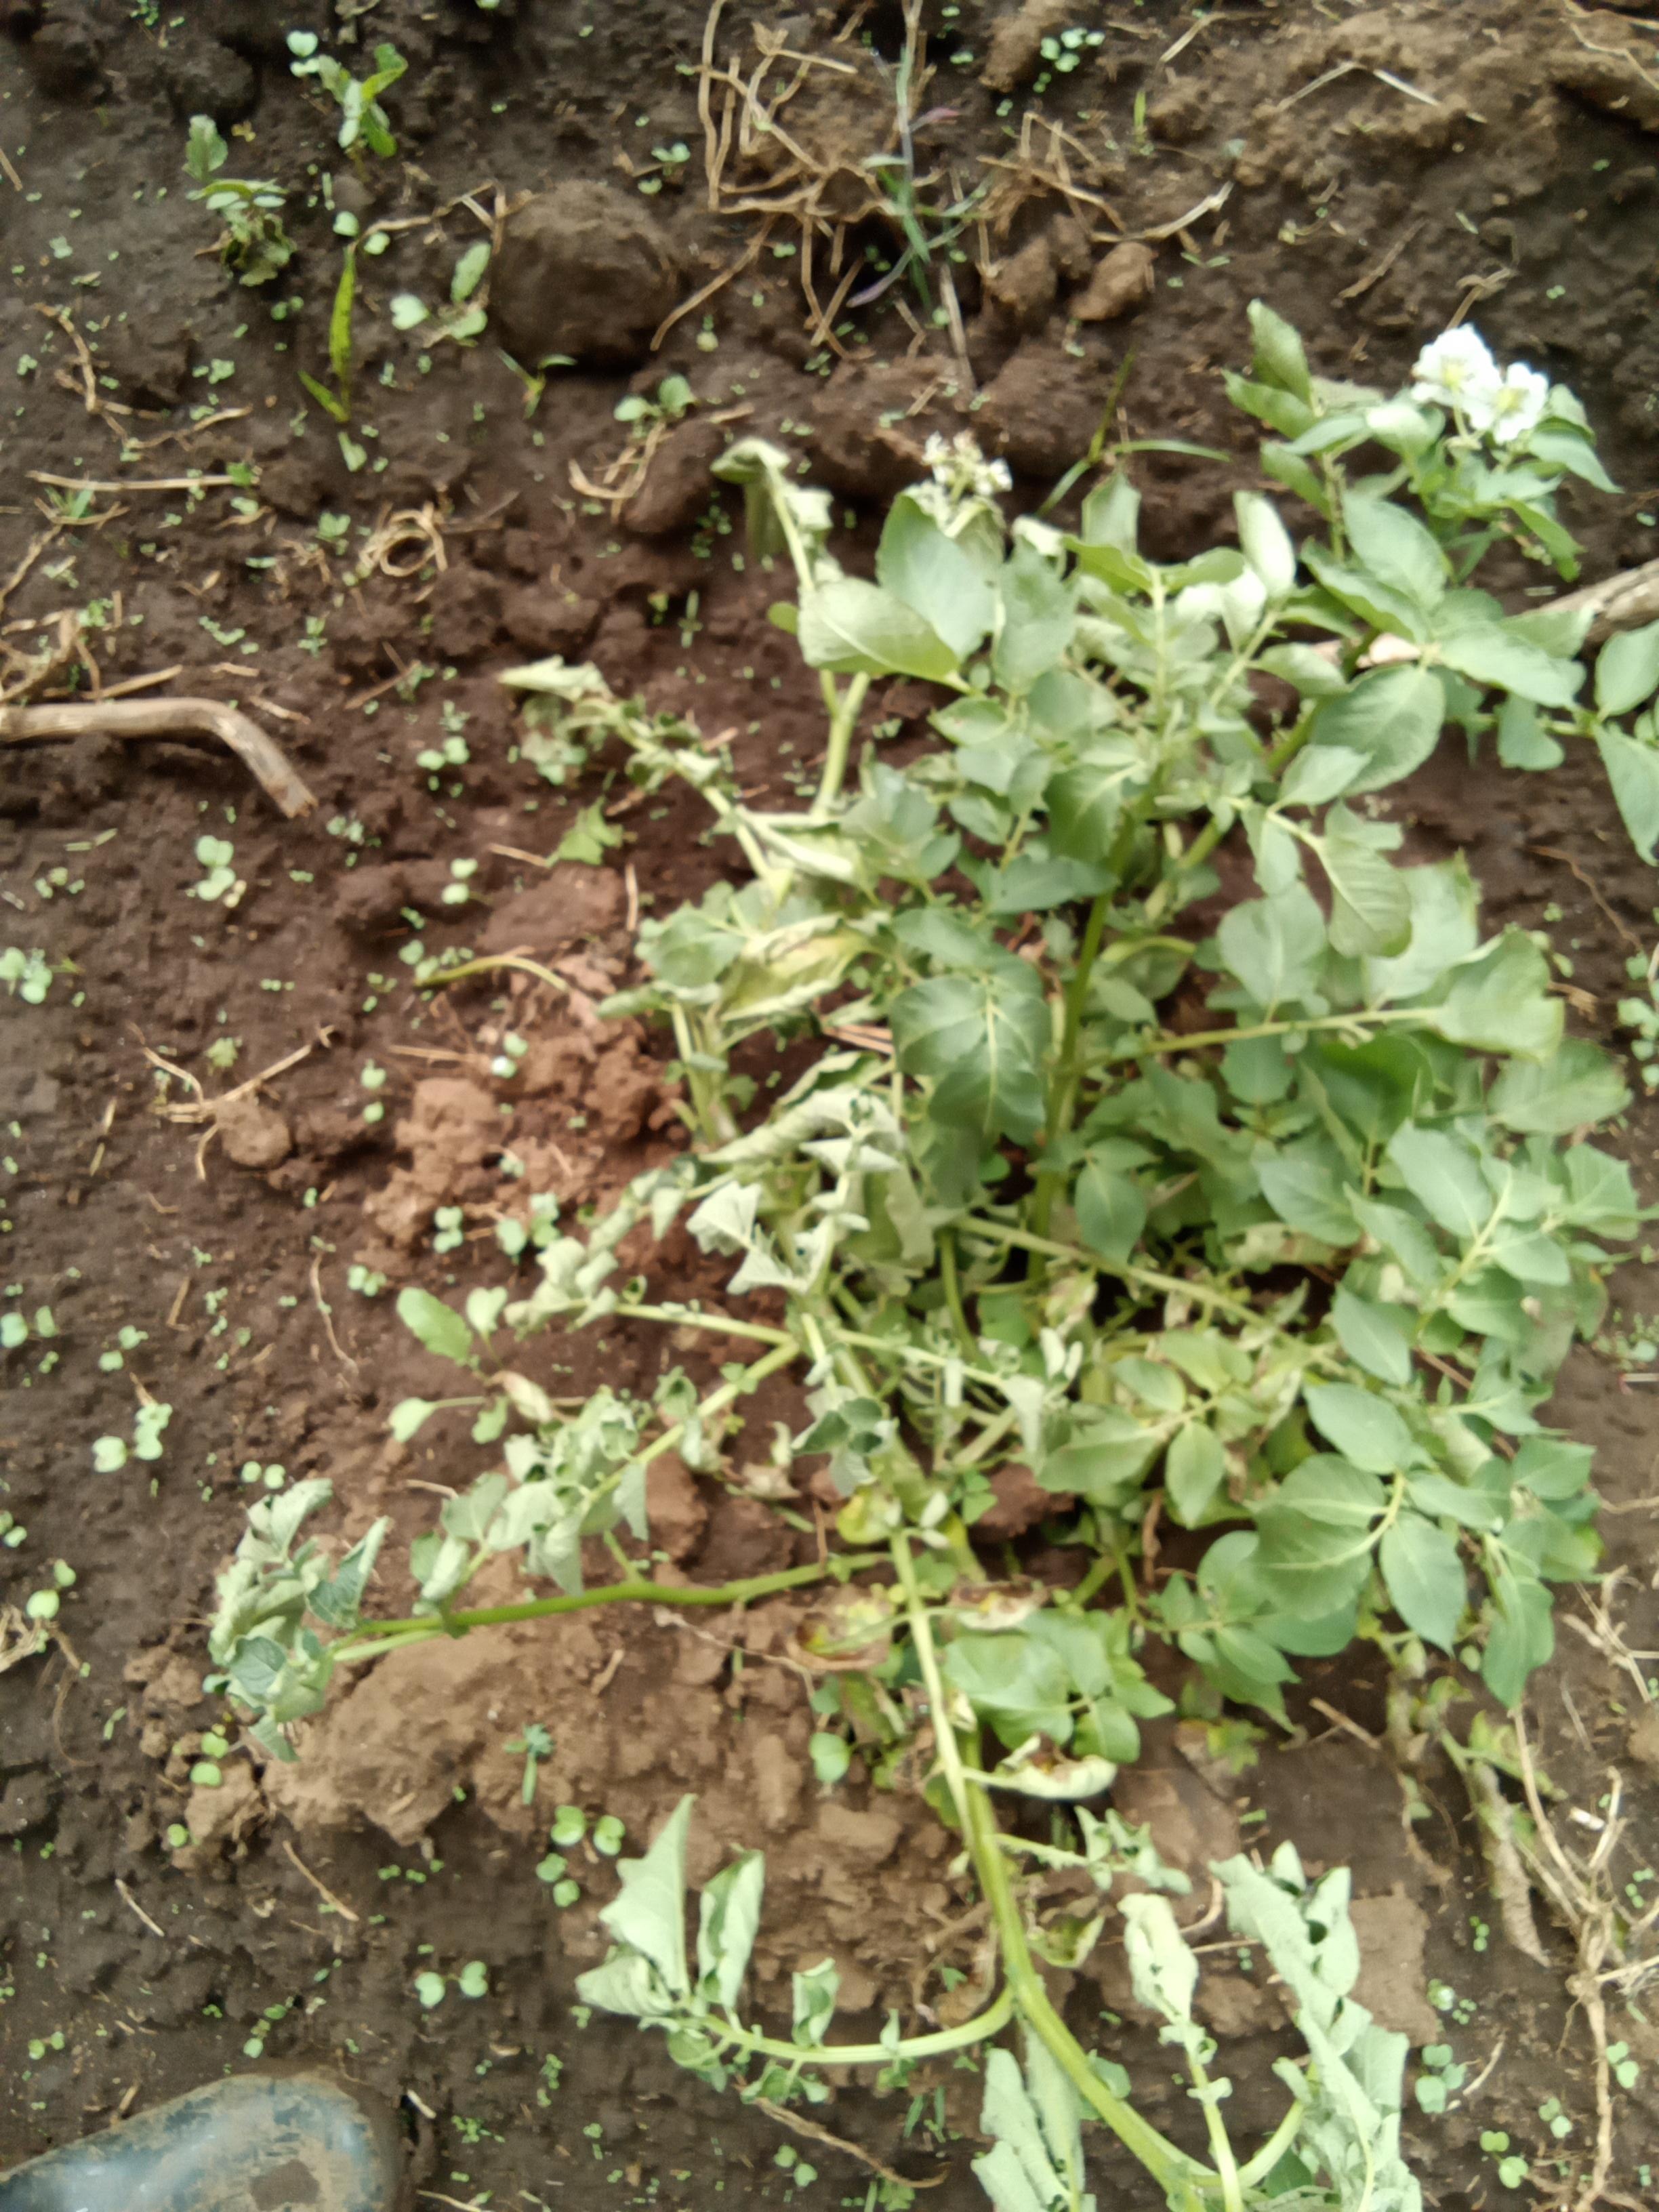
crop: potato
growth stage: vegetative
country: Kenya
